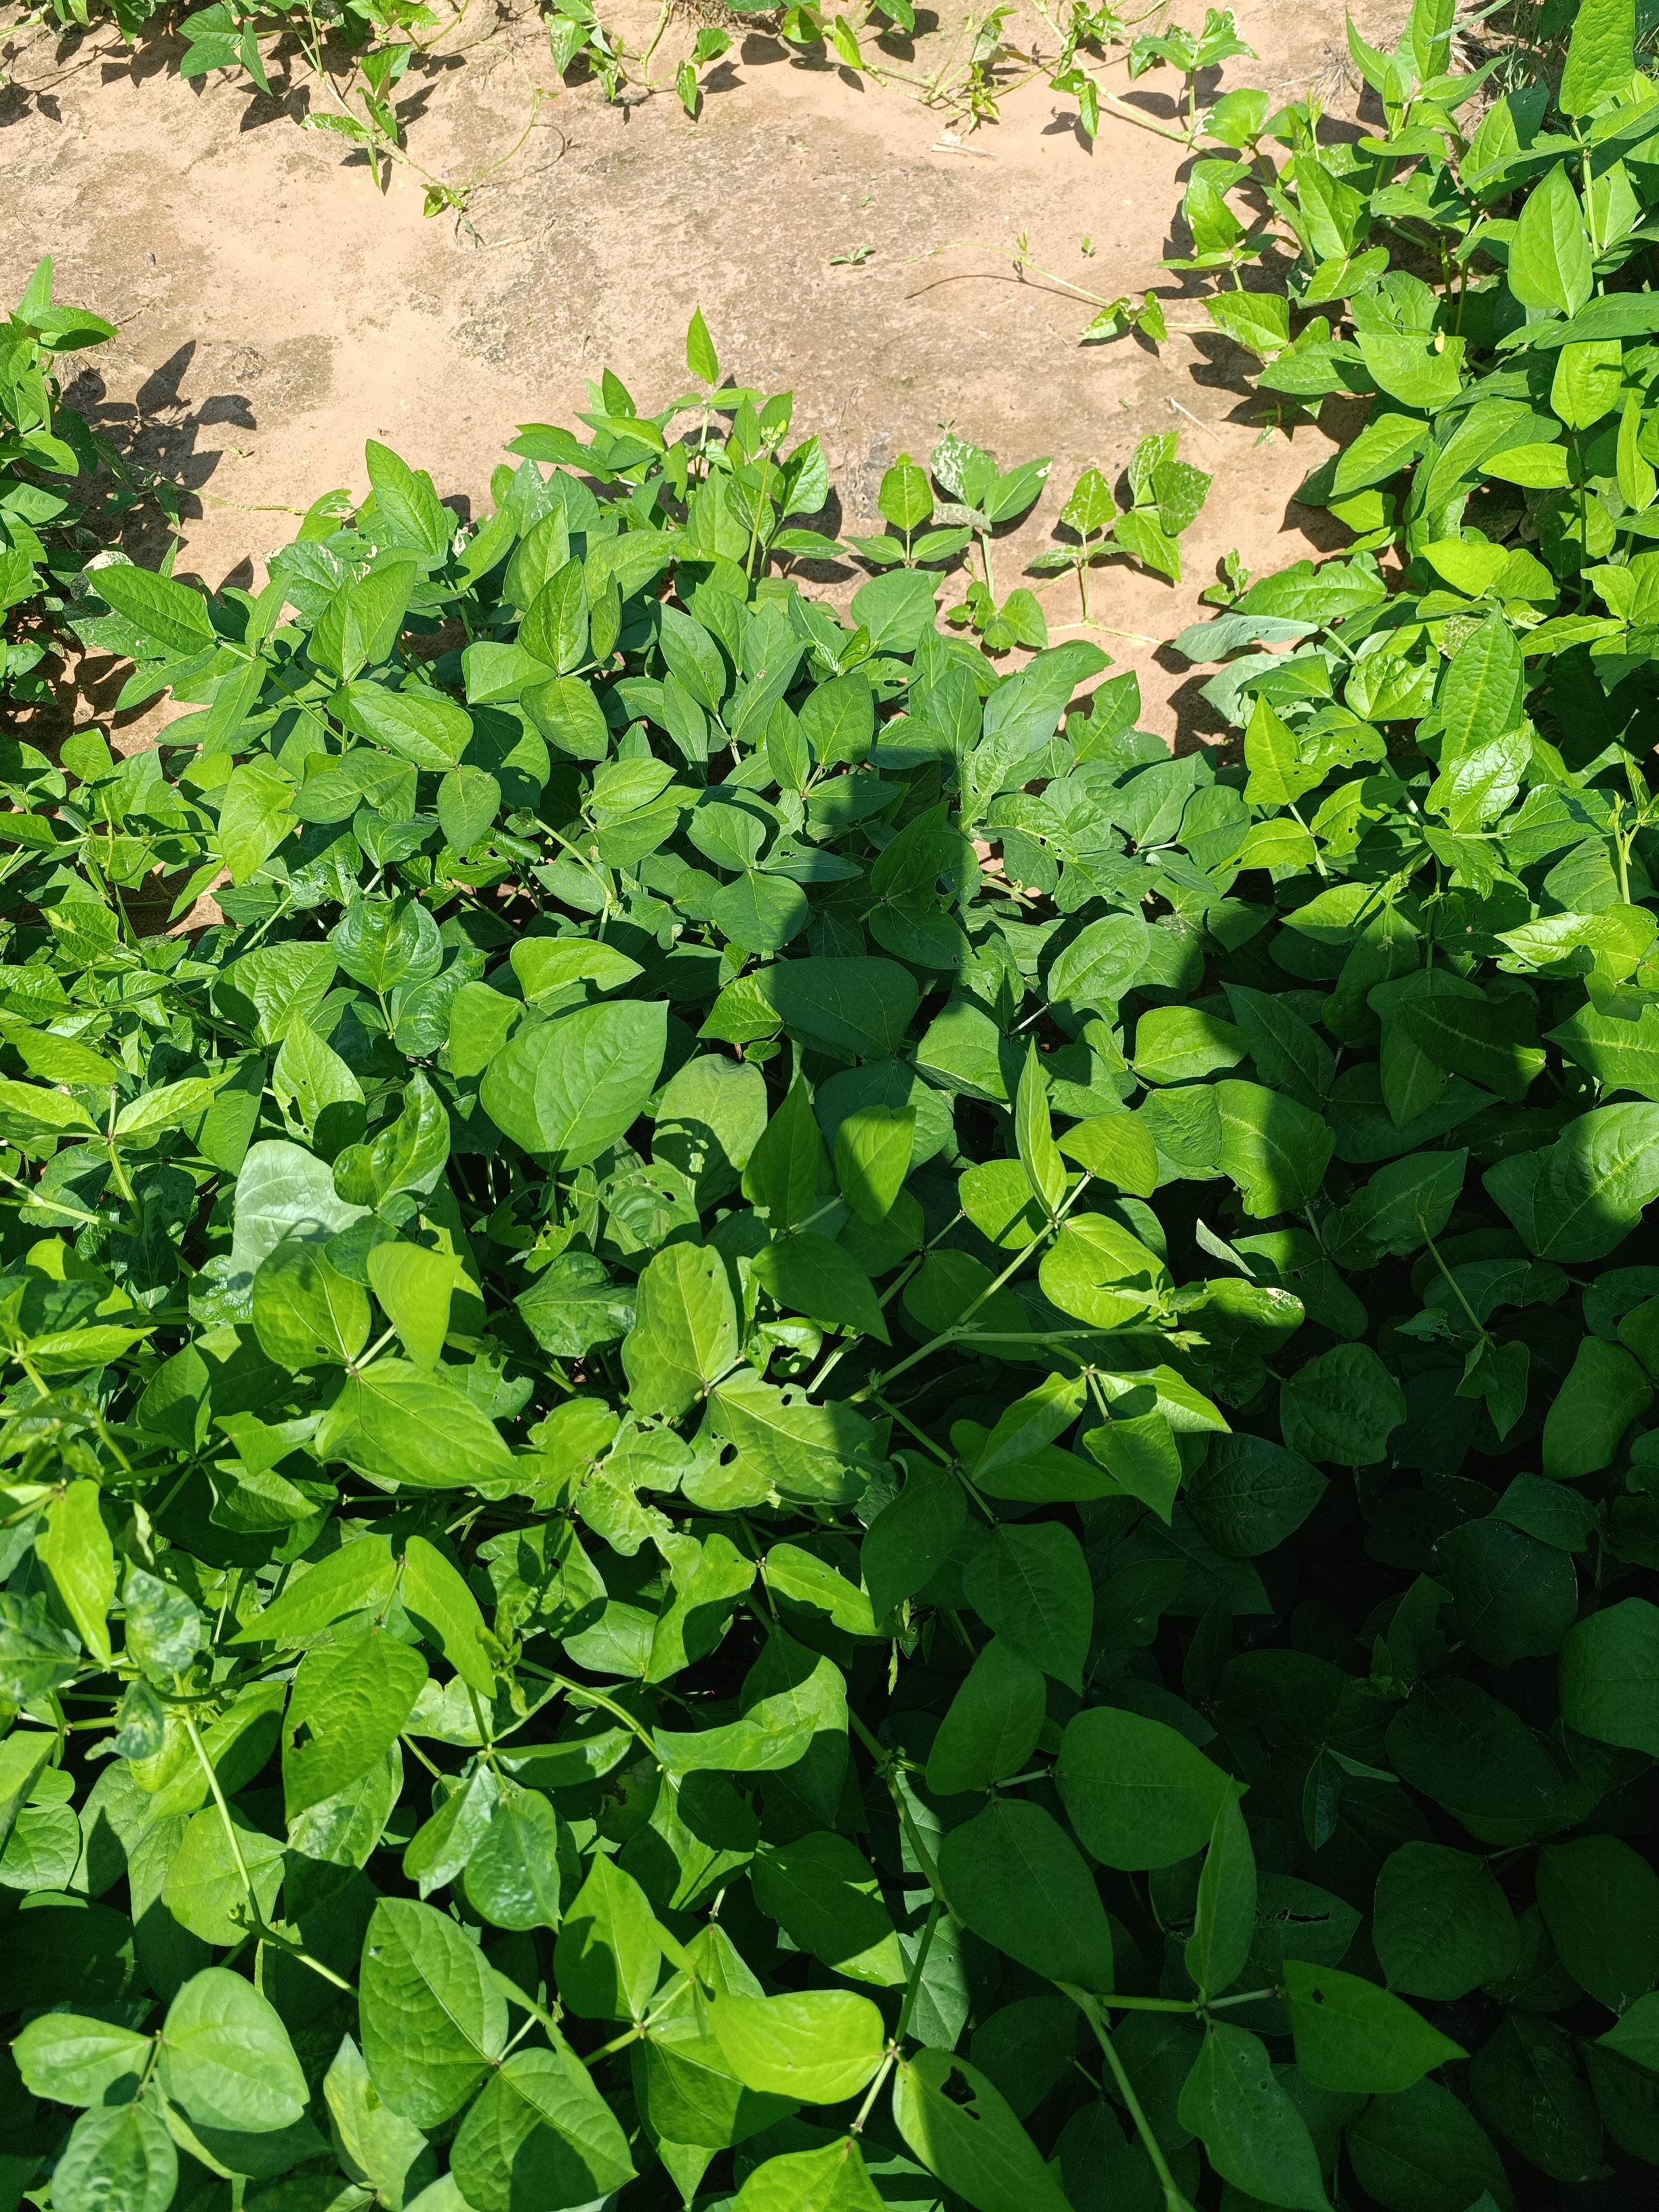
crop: cowpea
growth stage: flowering
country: Nigeria
